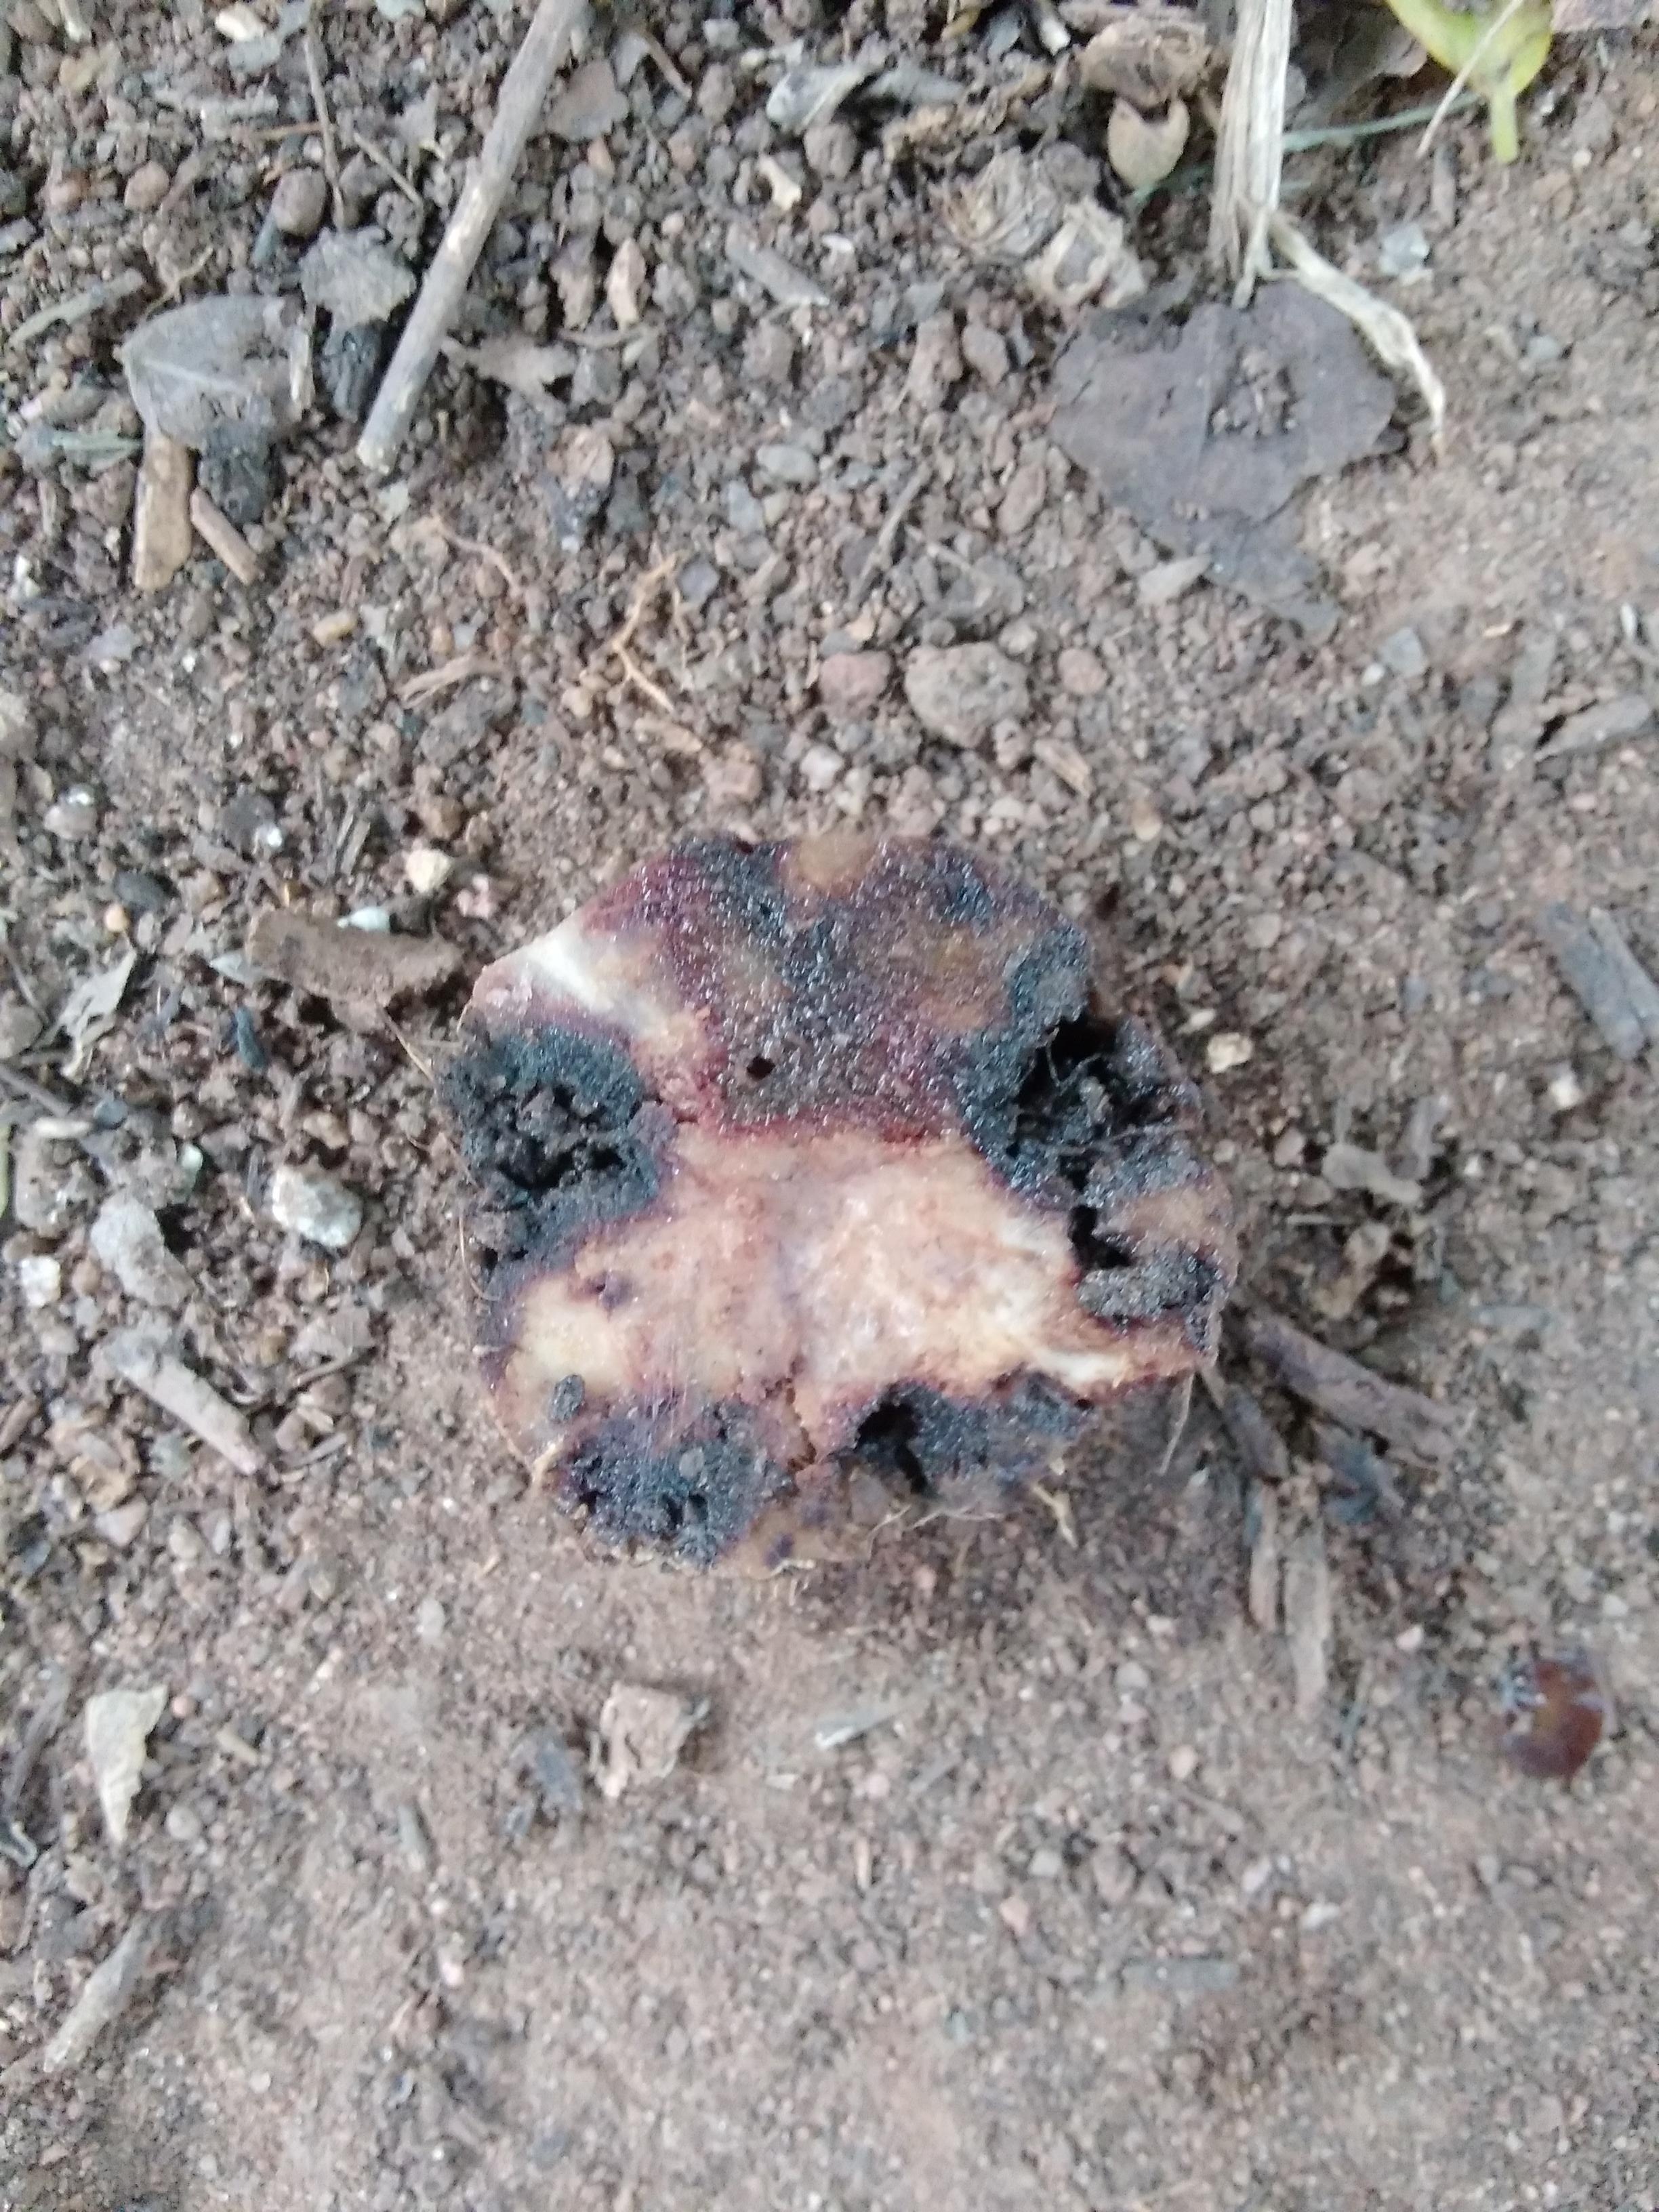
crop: banana
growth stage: vegetative
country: Tanzania
